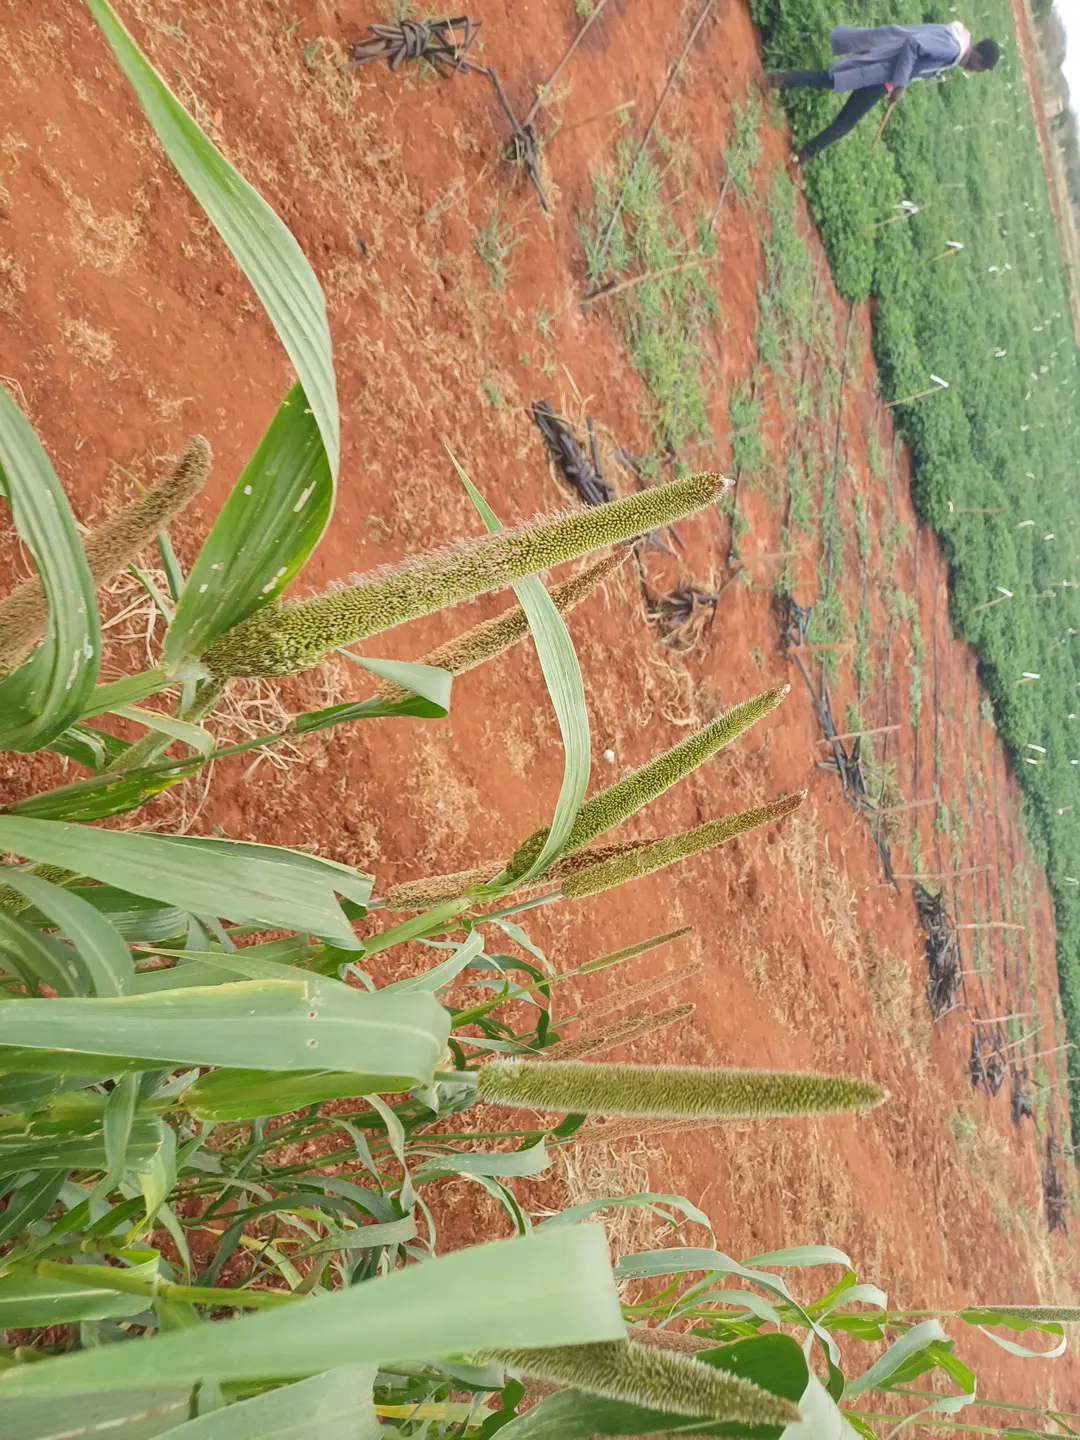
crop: pearl millet
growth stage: filling grain
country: Kenya
